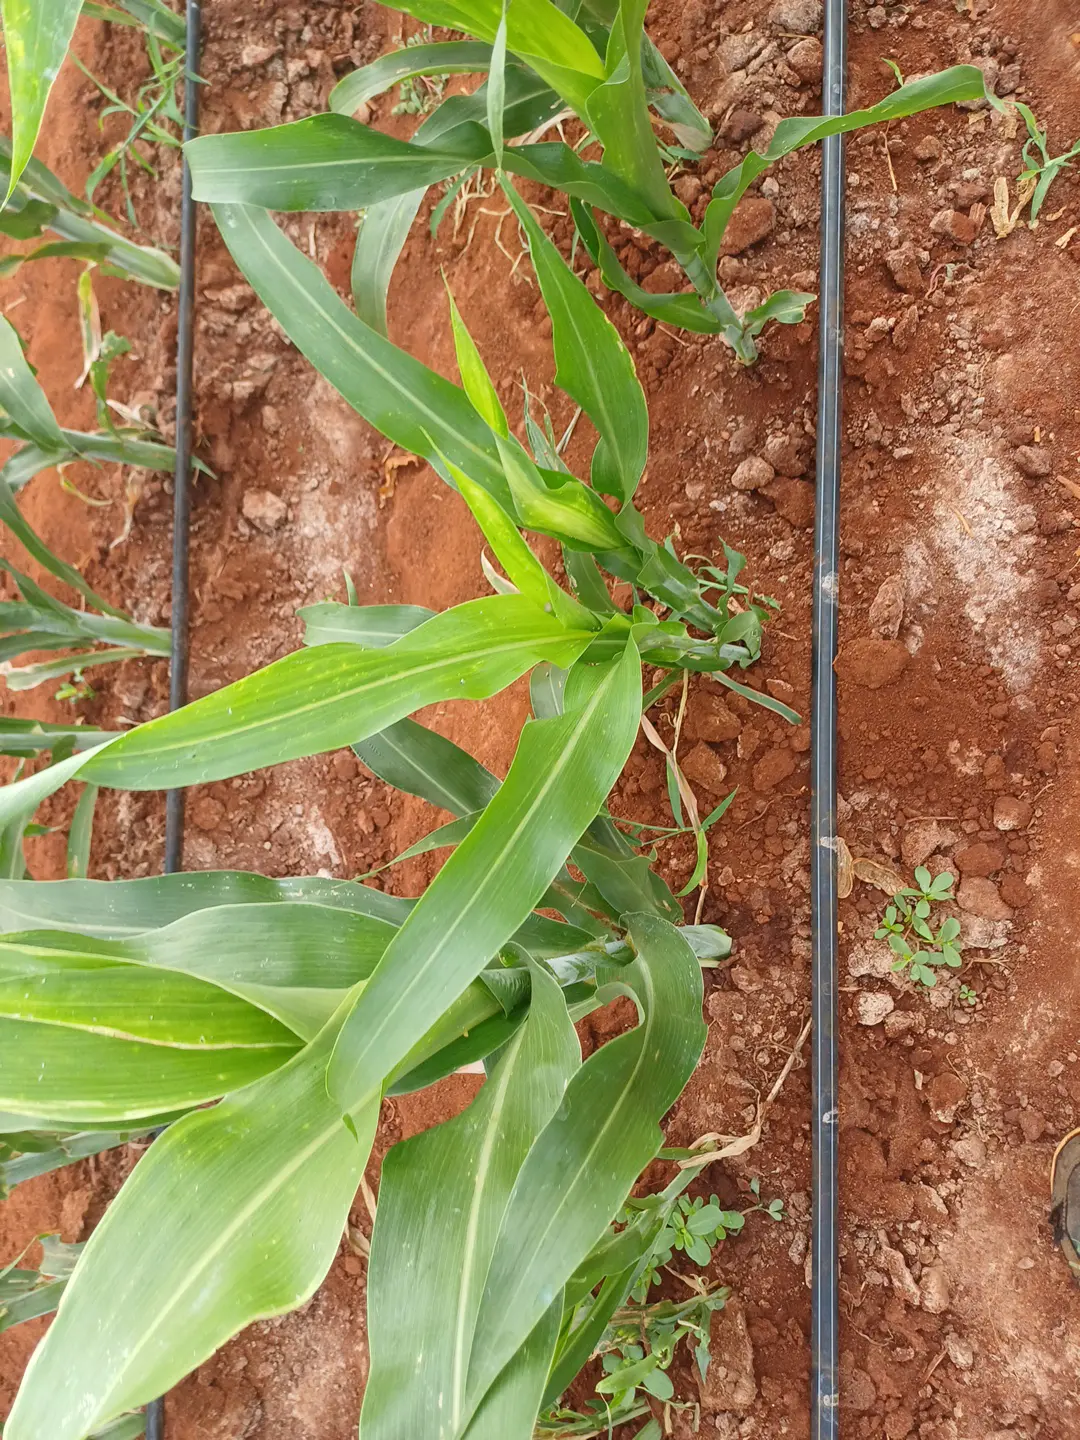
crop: sorghum
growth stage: elongation stem
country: Kenya
